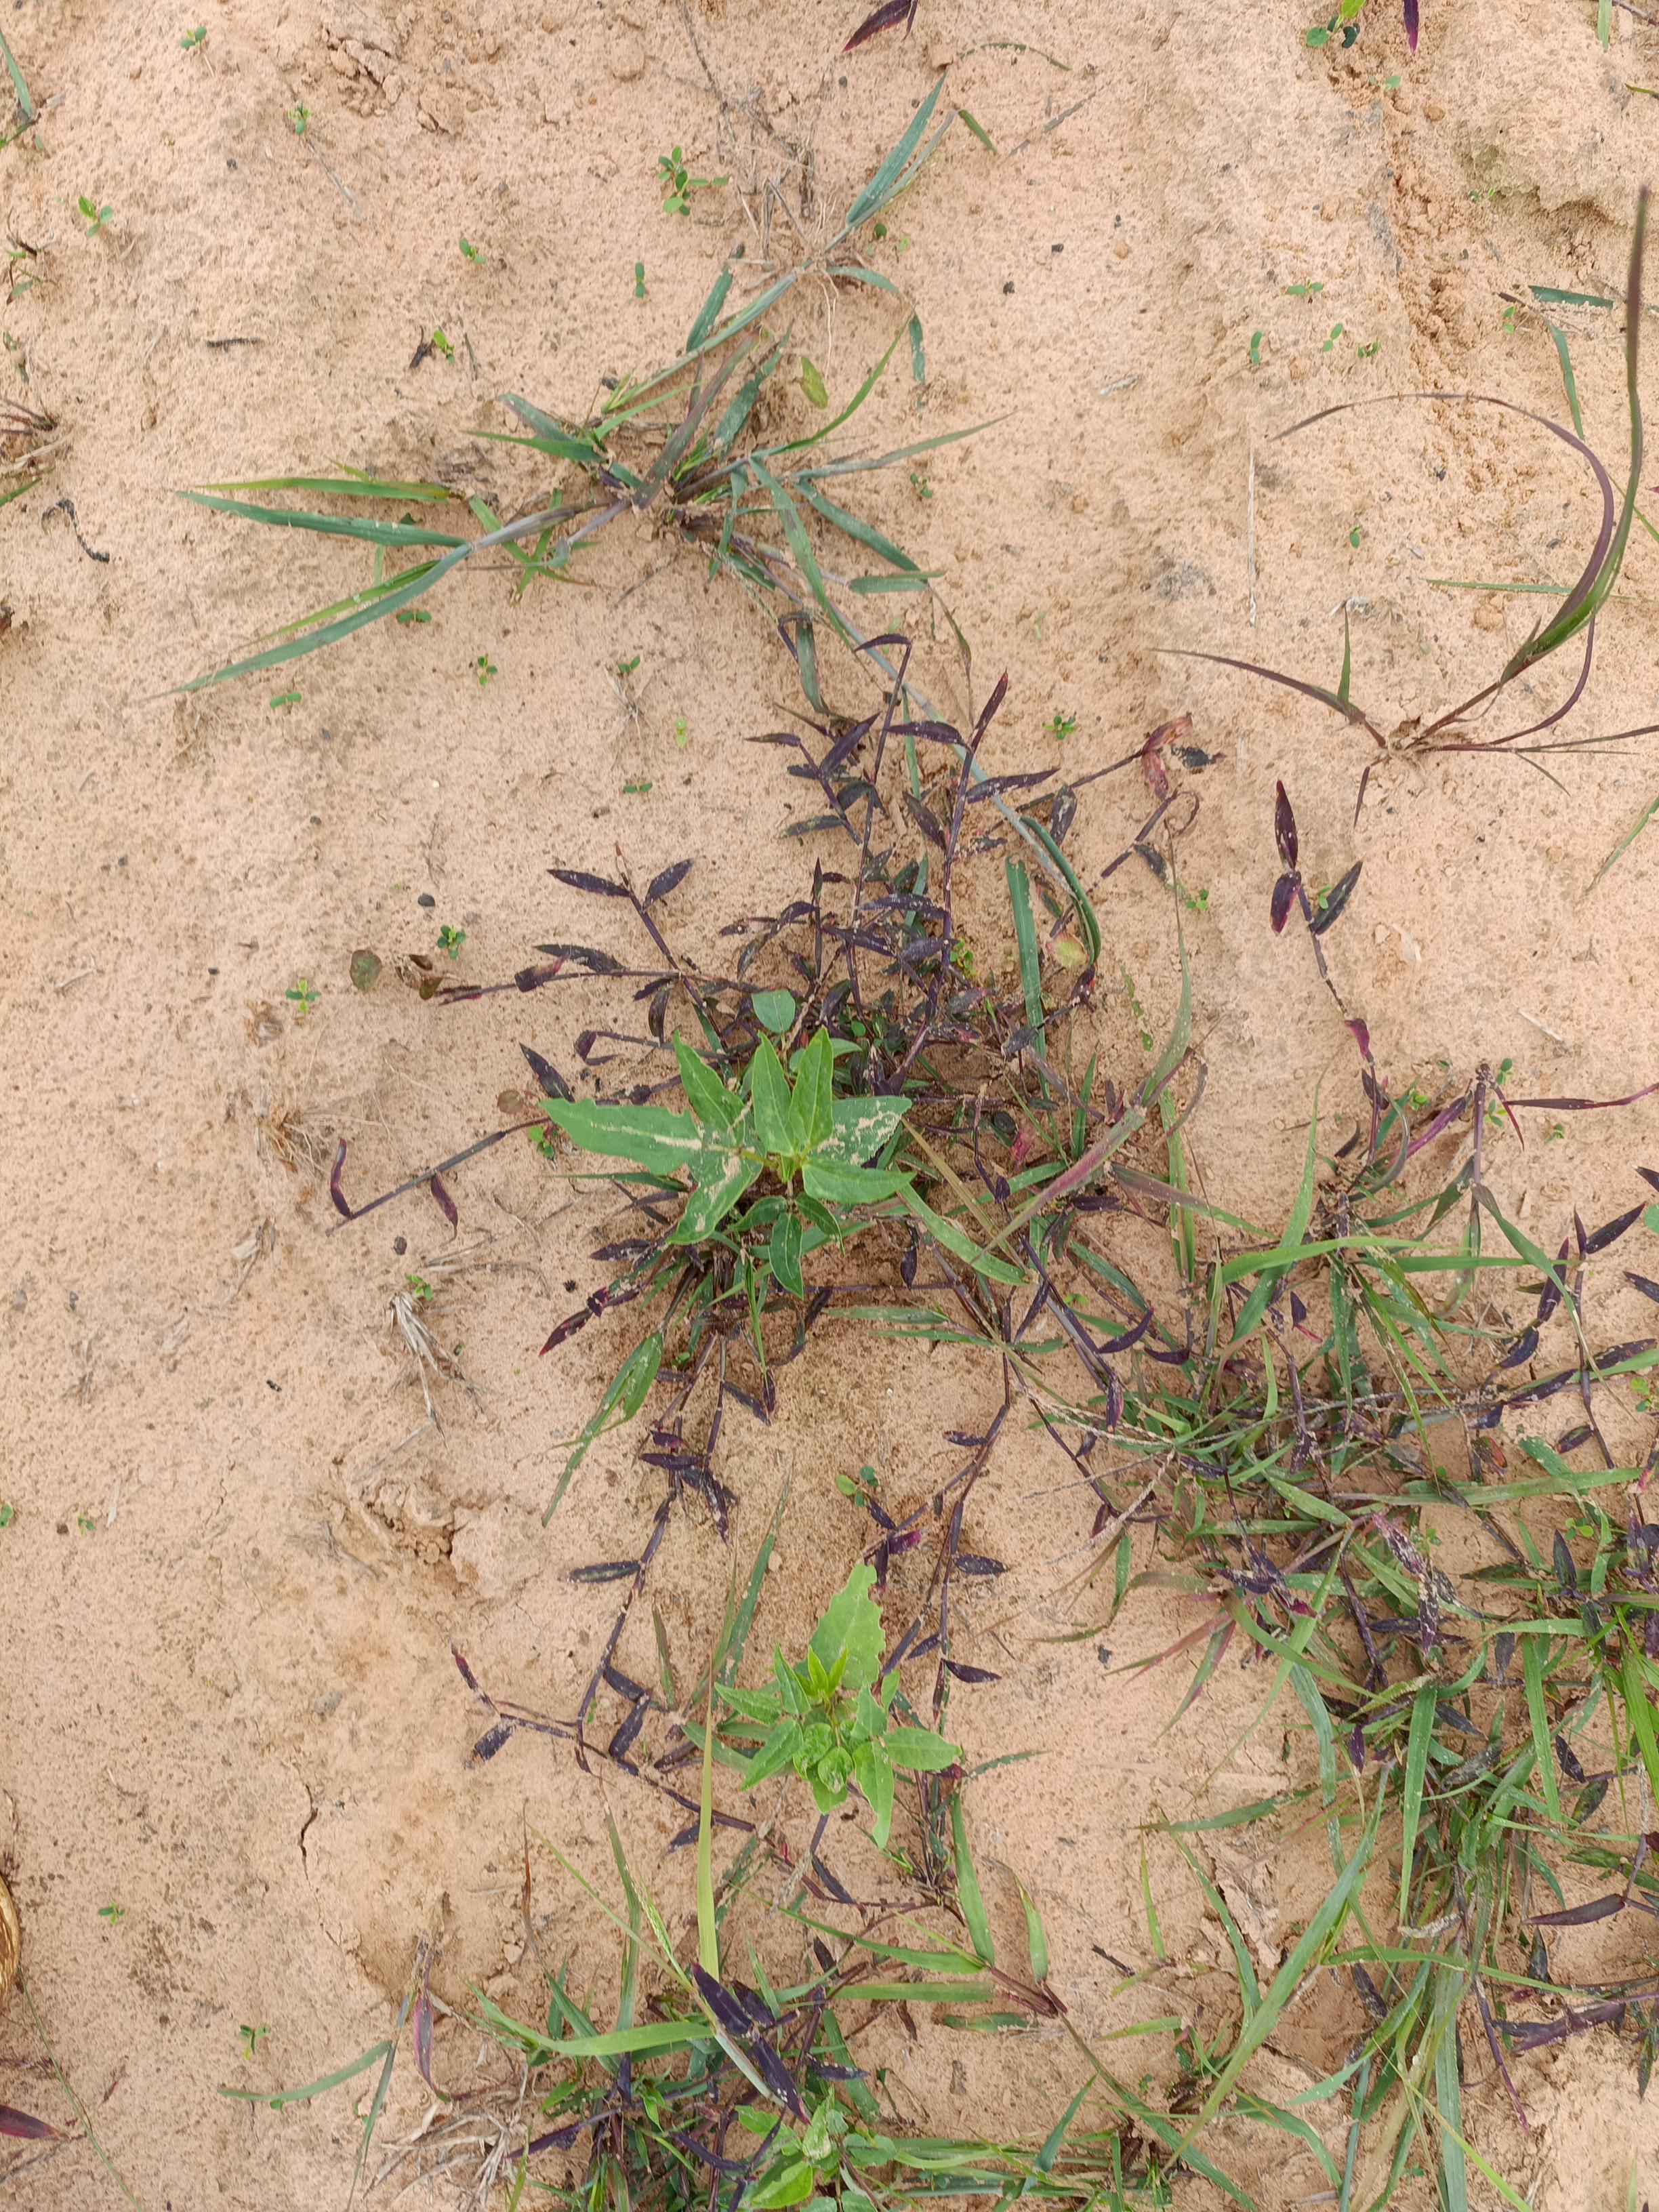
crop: cowpea
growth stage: emergence
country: Nigeria
